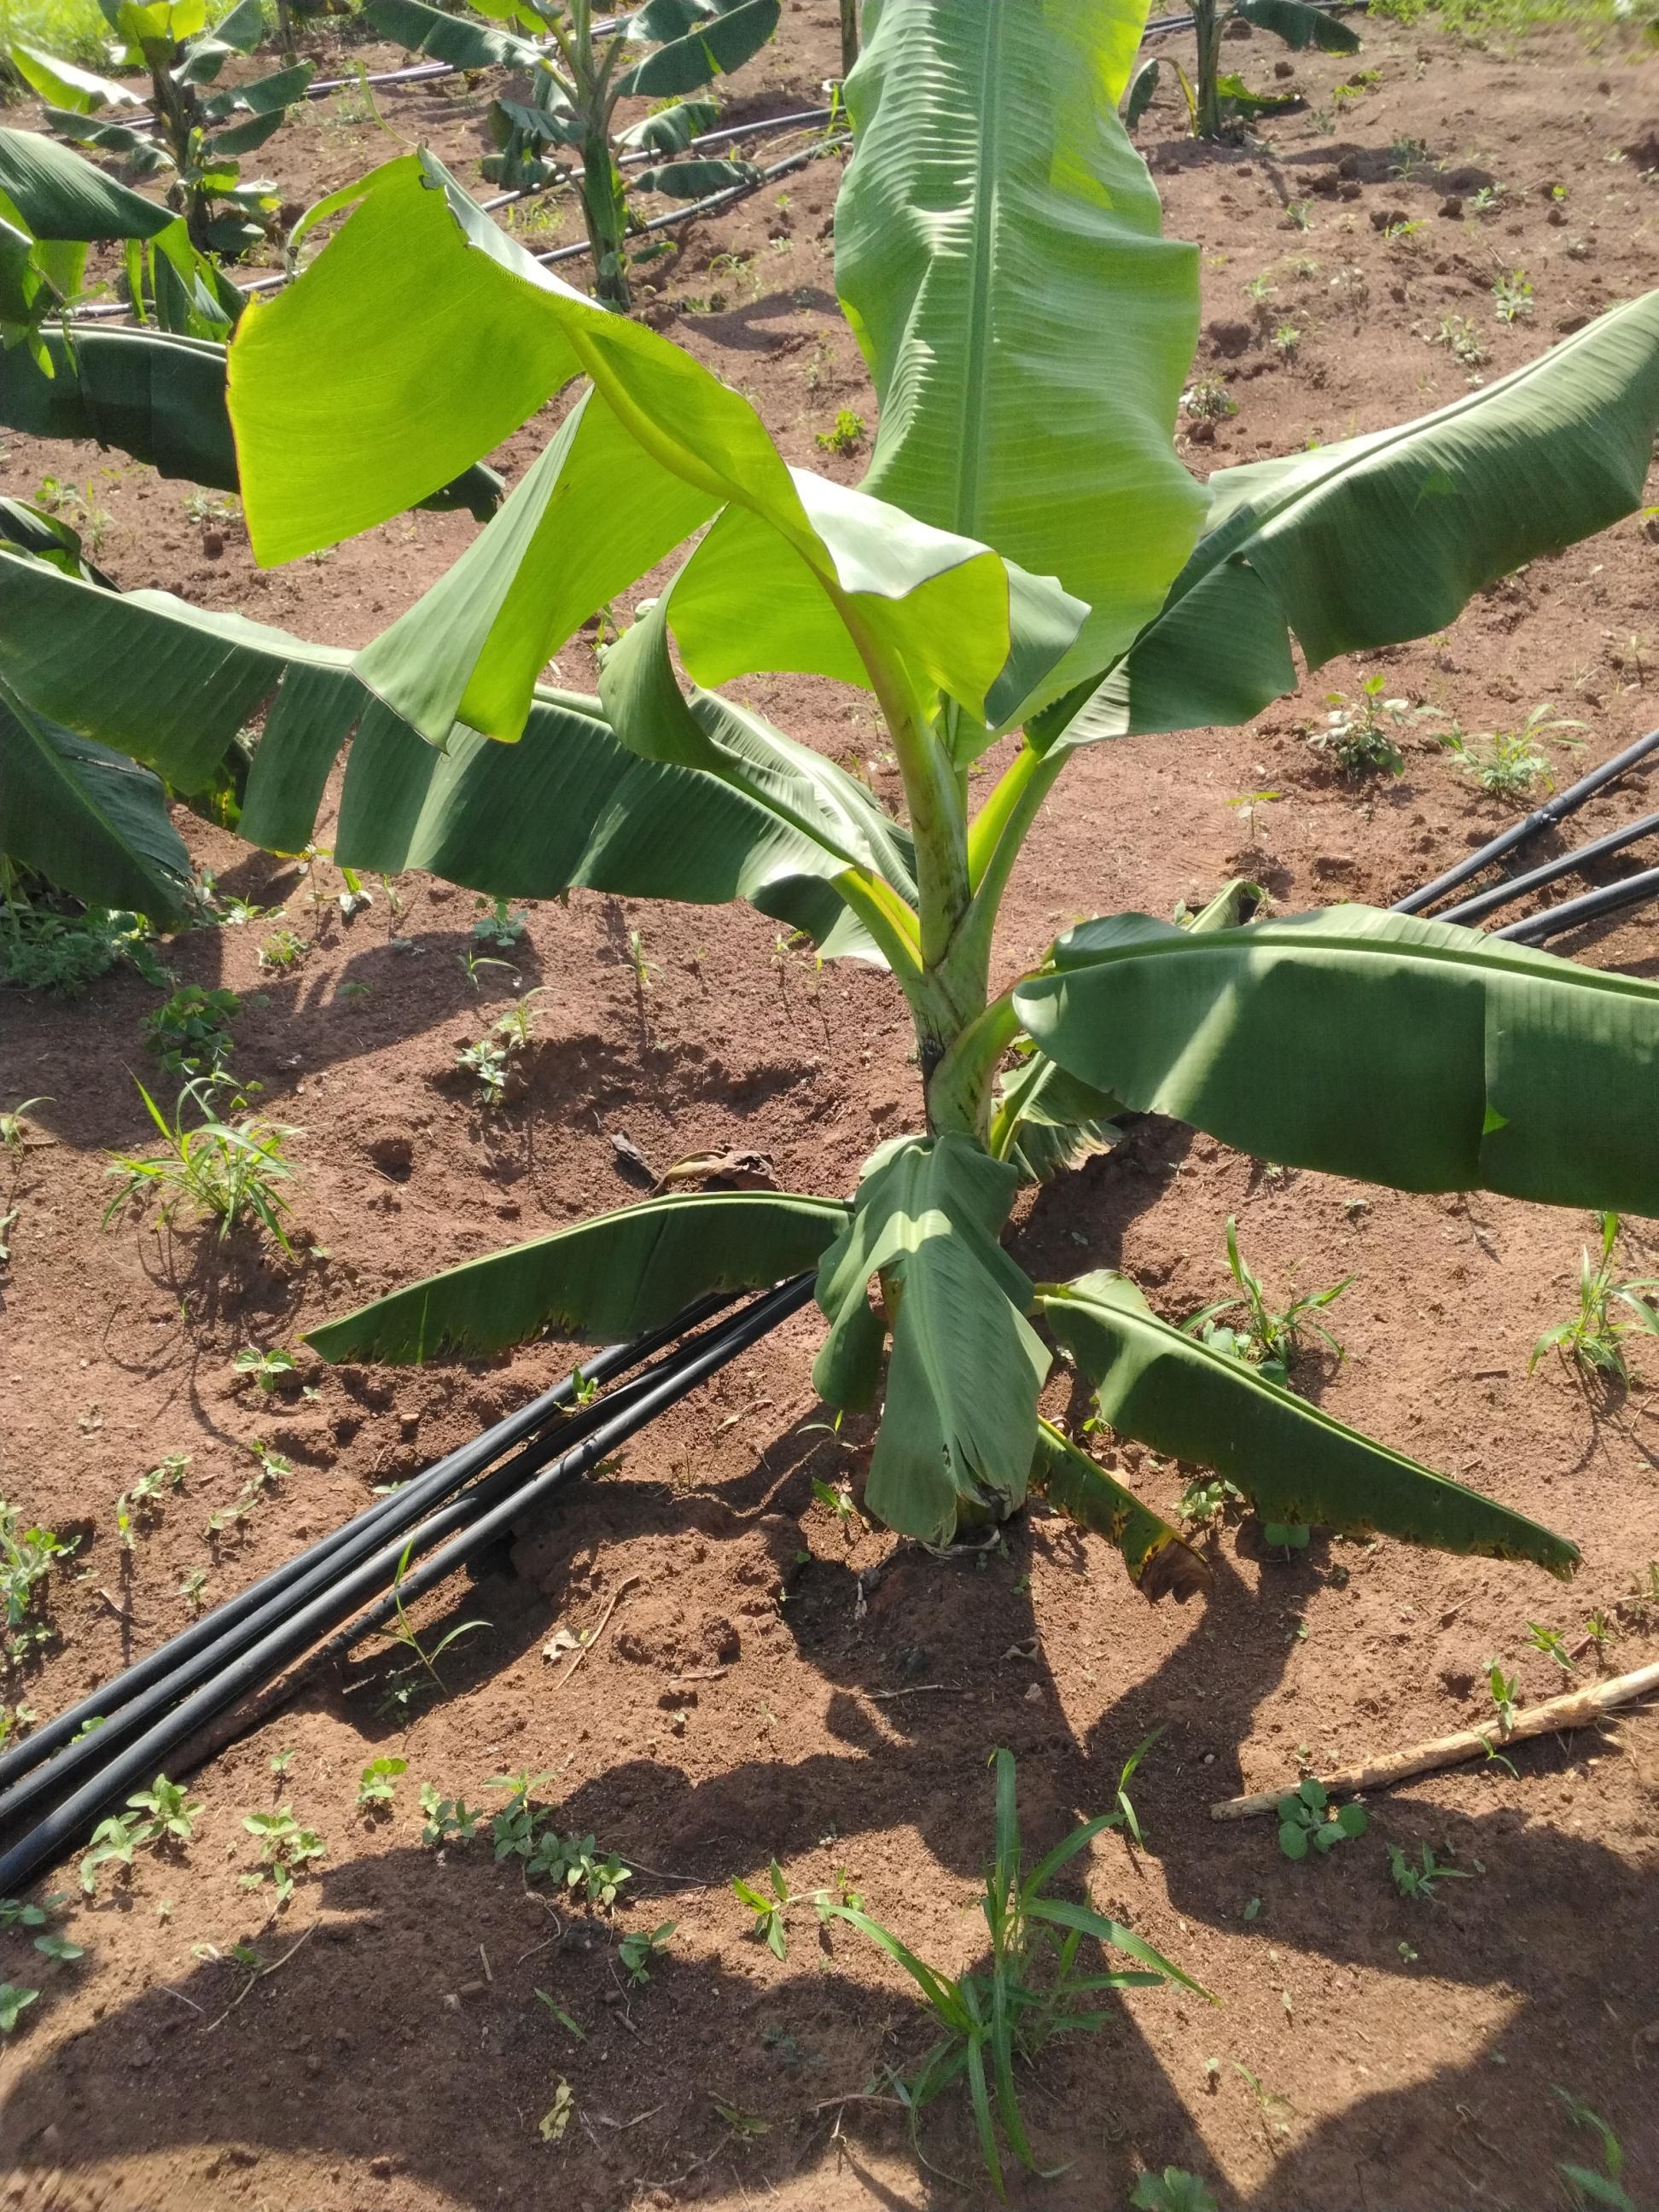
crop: banana
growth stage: vegetative
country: Uganda
